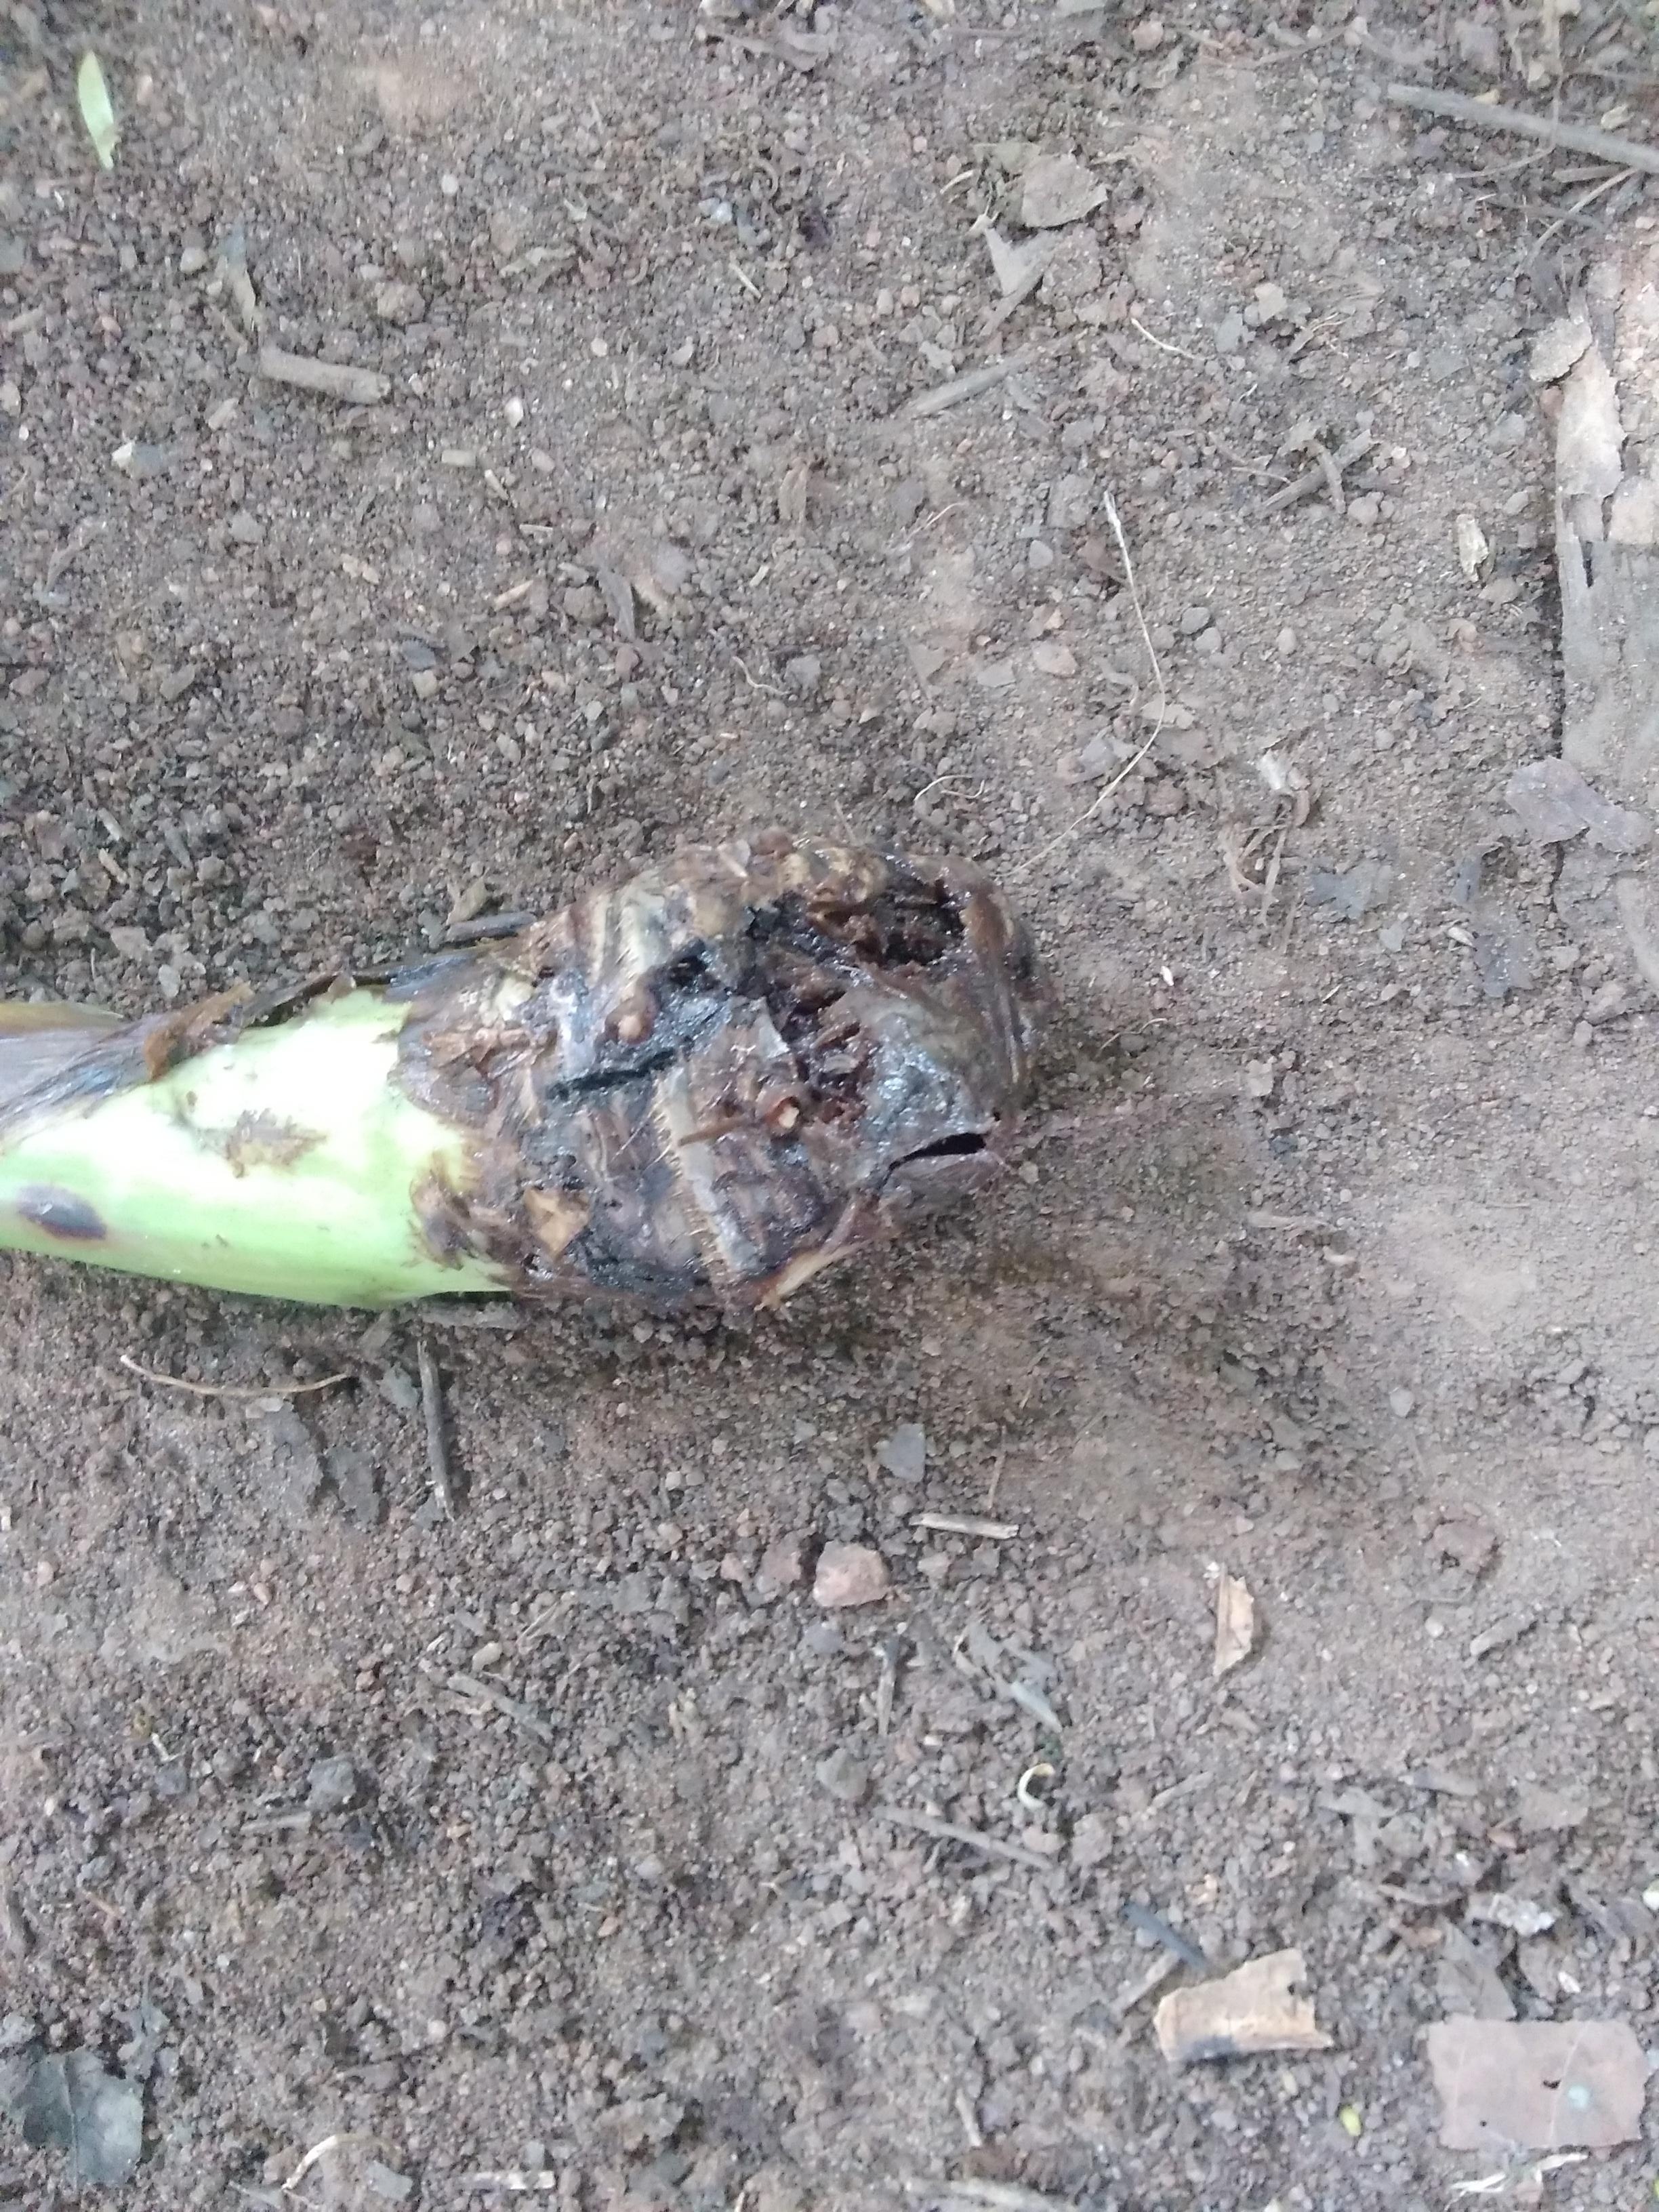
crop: banana
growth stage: vegetative
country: Tanzania
